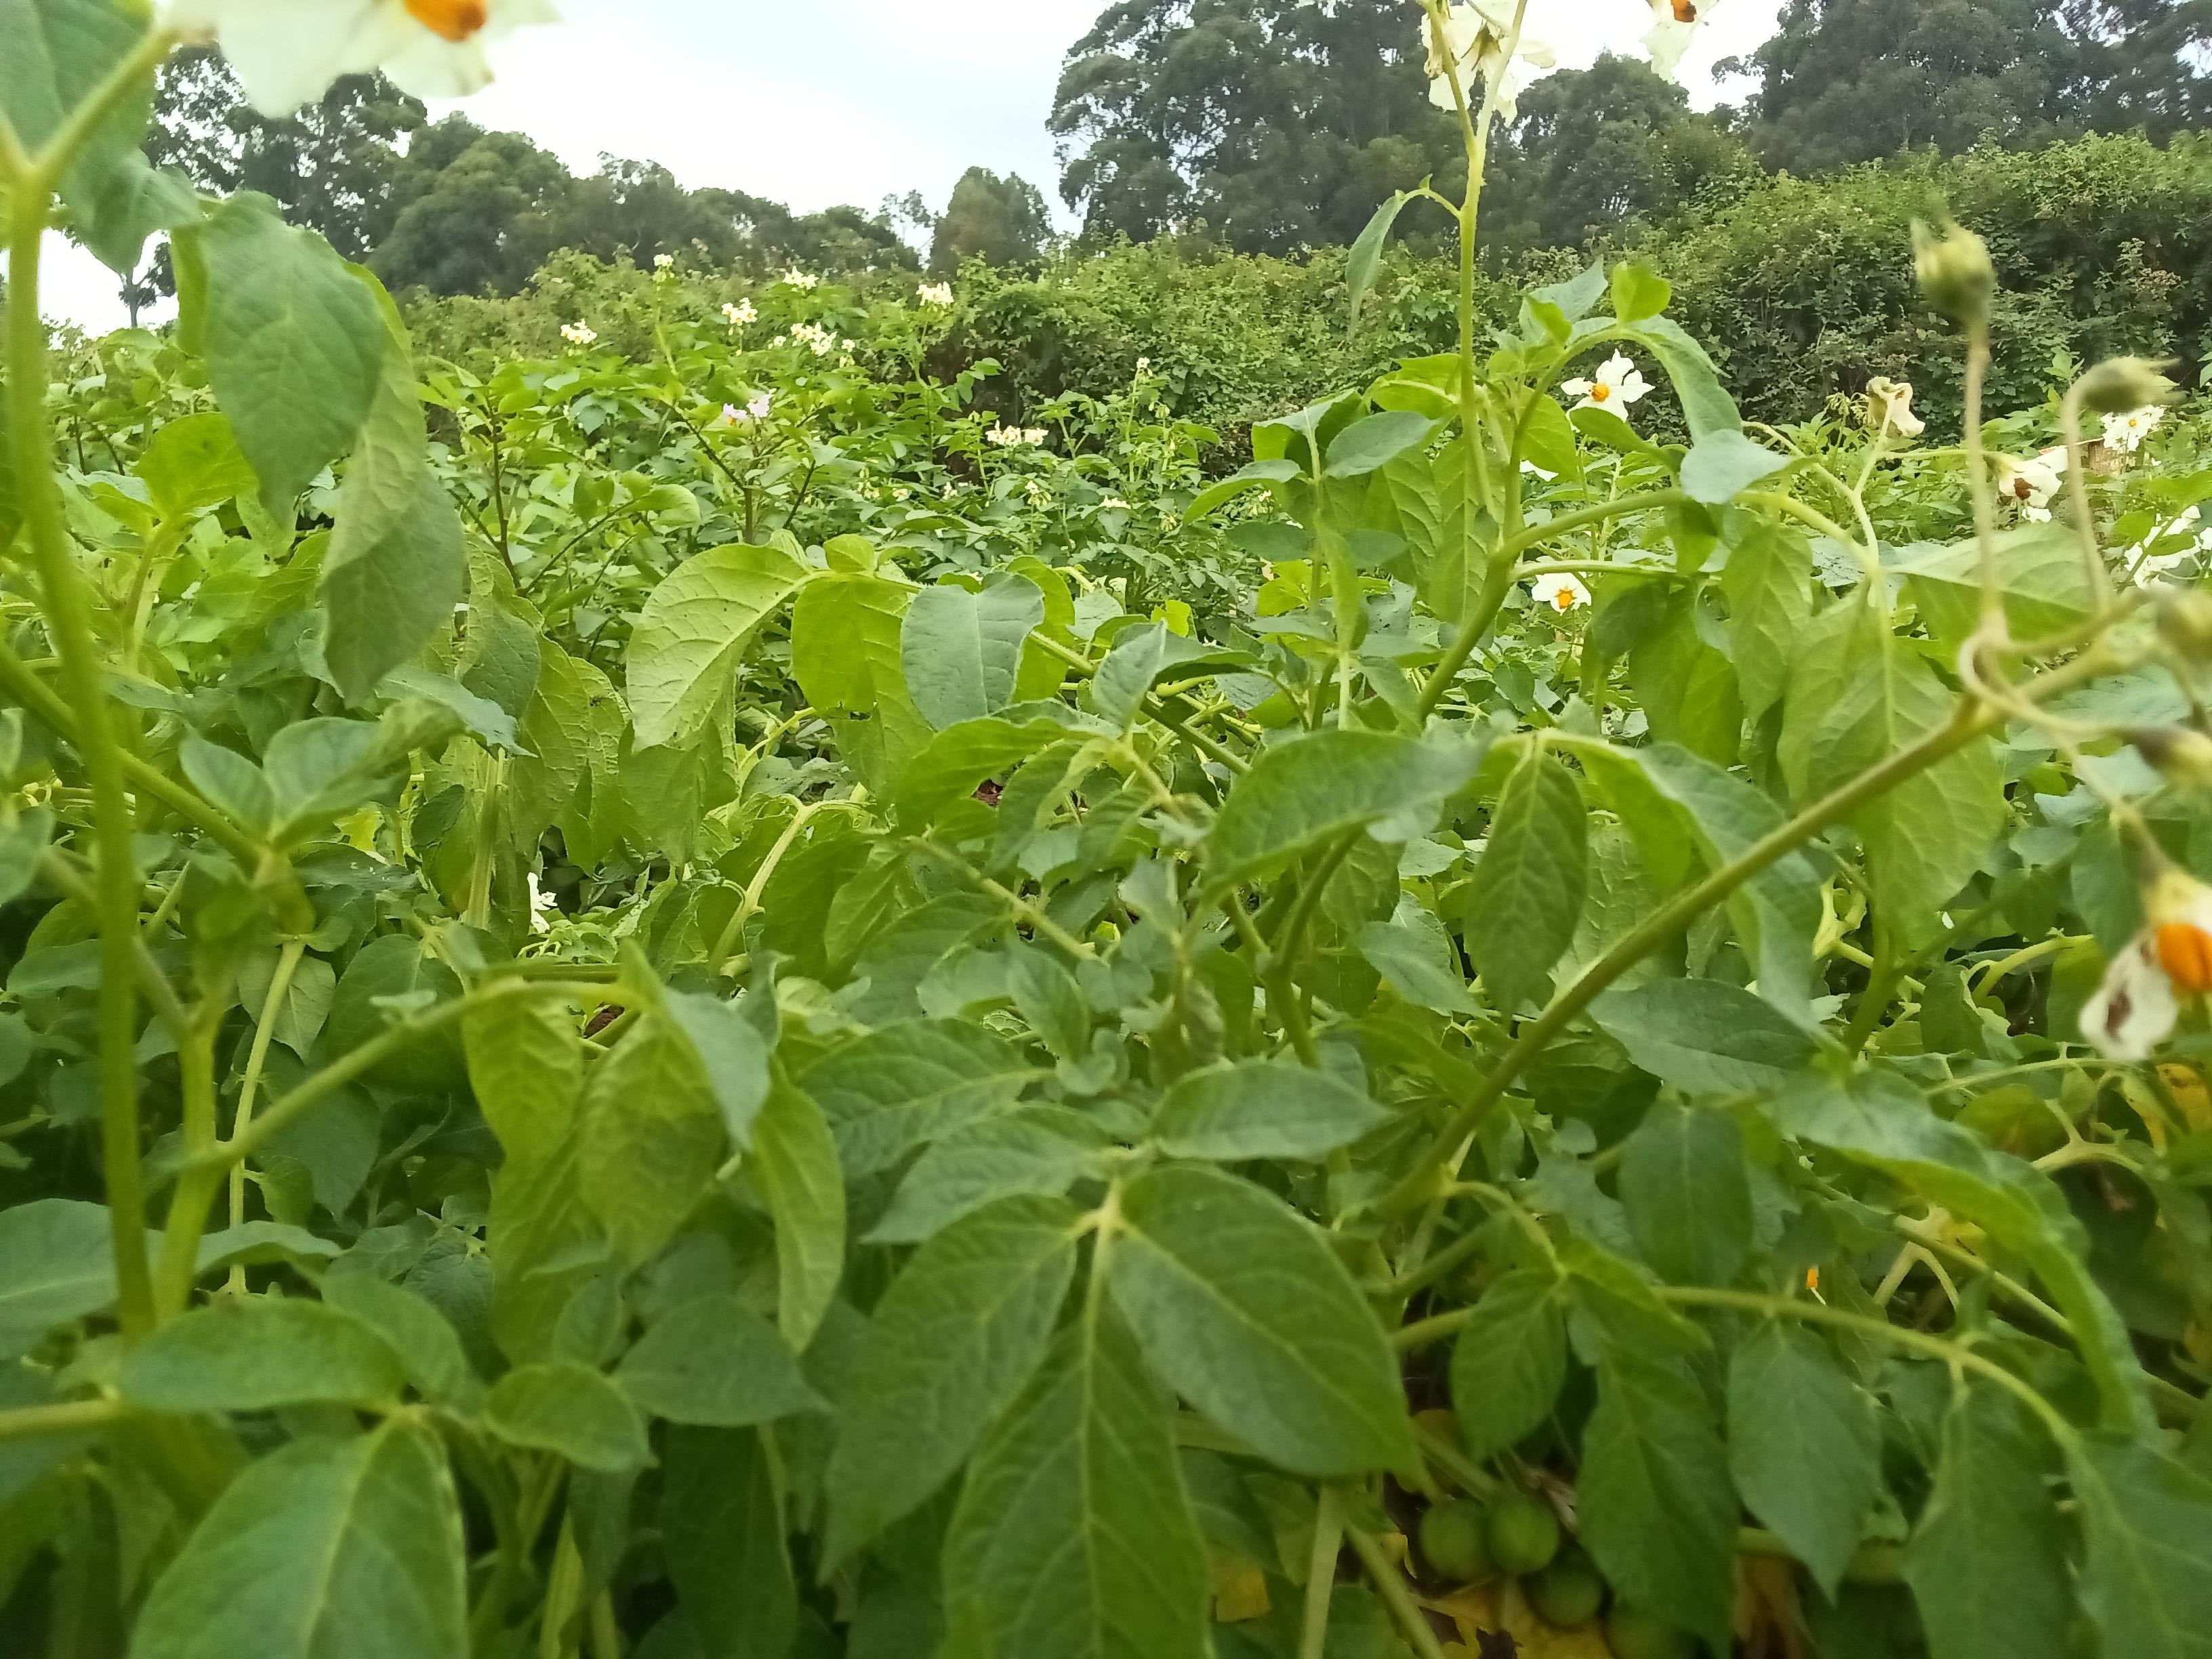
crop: potato
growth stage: flowering
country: Kenya
